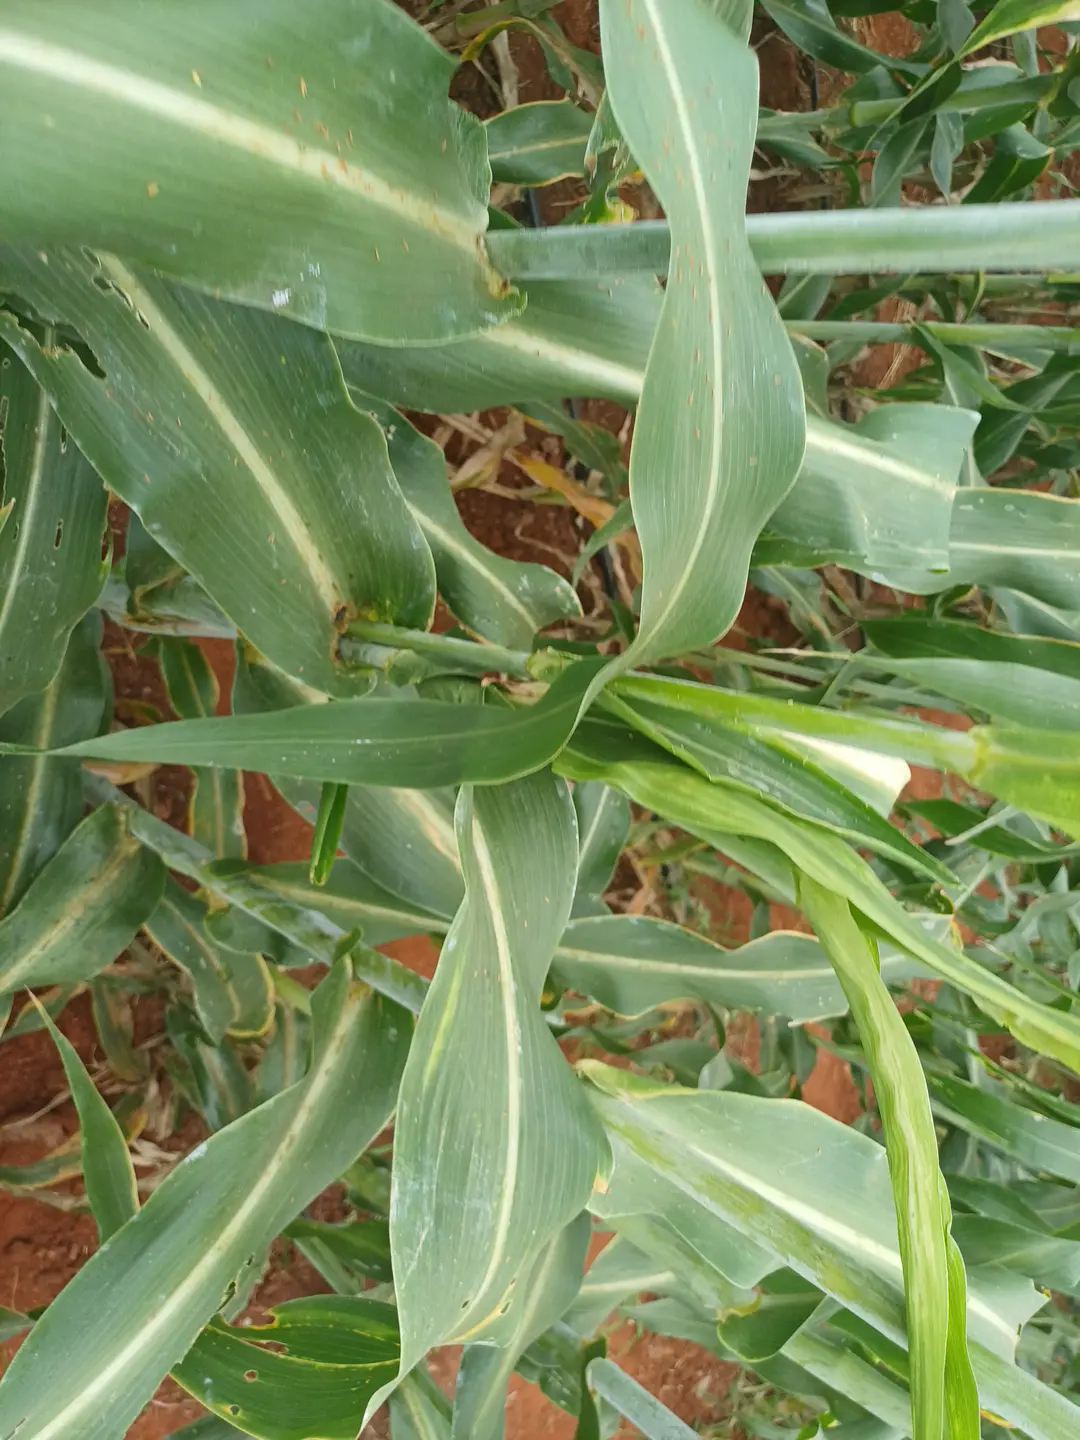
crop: sorghum
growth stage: flowering
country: Kenya
